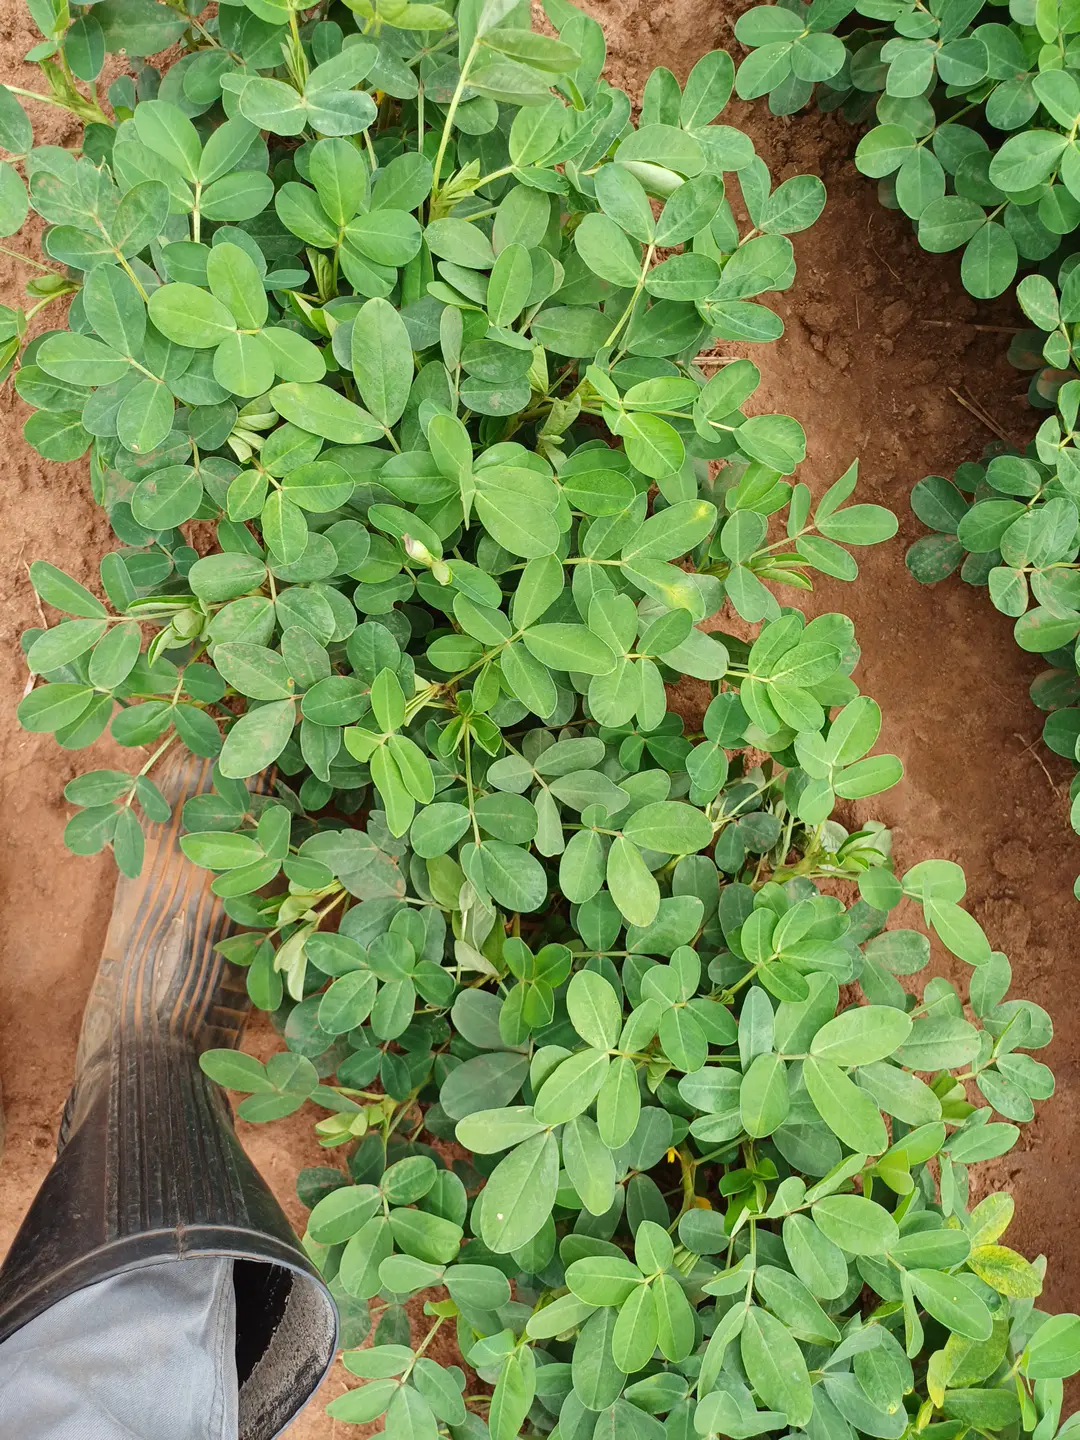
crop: groundnut
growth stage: flowering
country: Kenya
